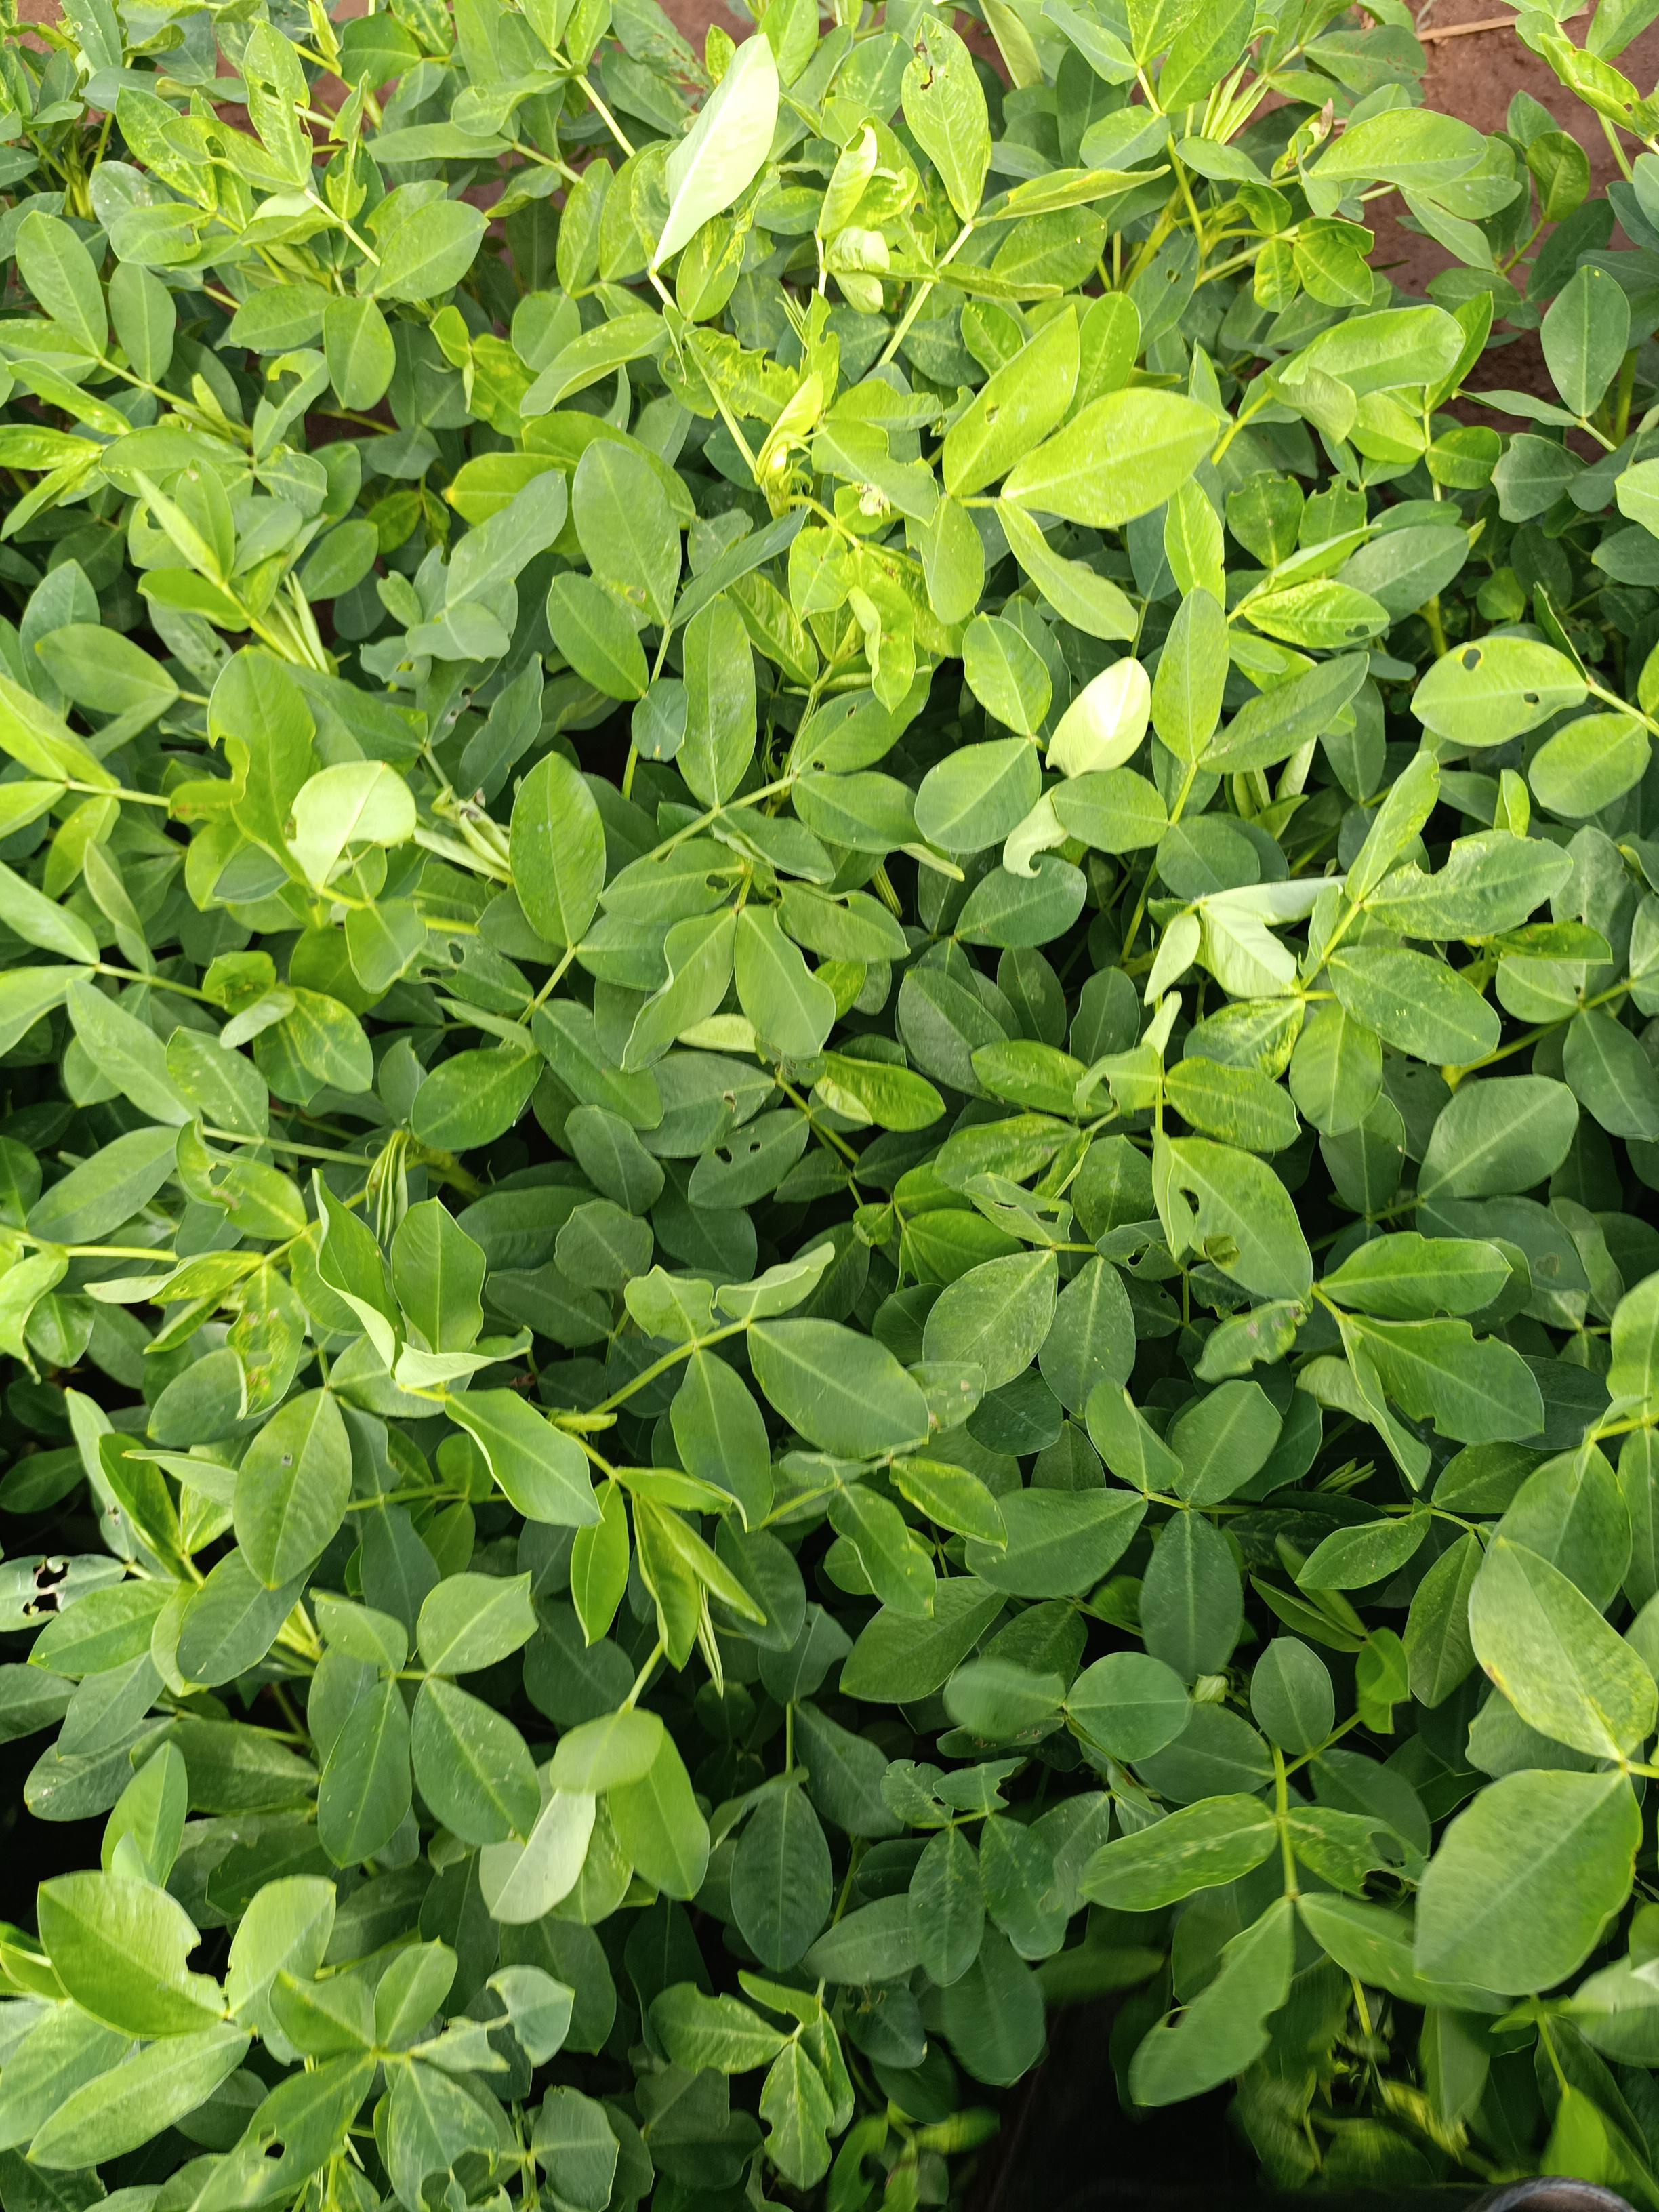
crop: groundnut
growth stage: flowering
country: Kenya
